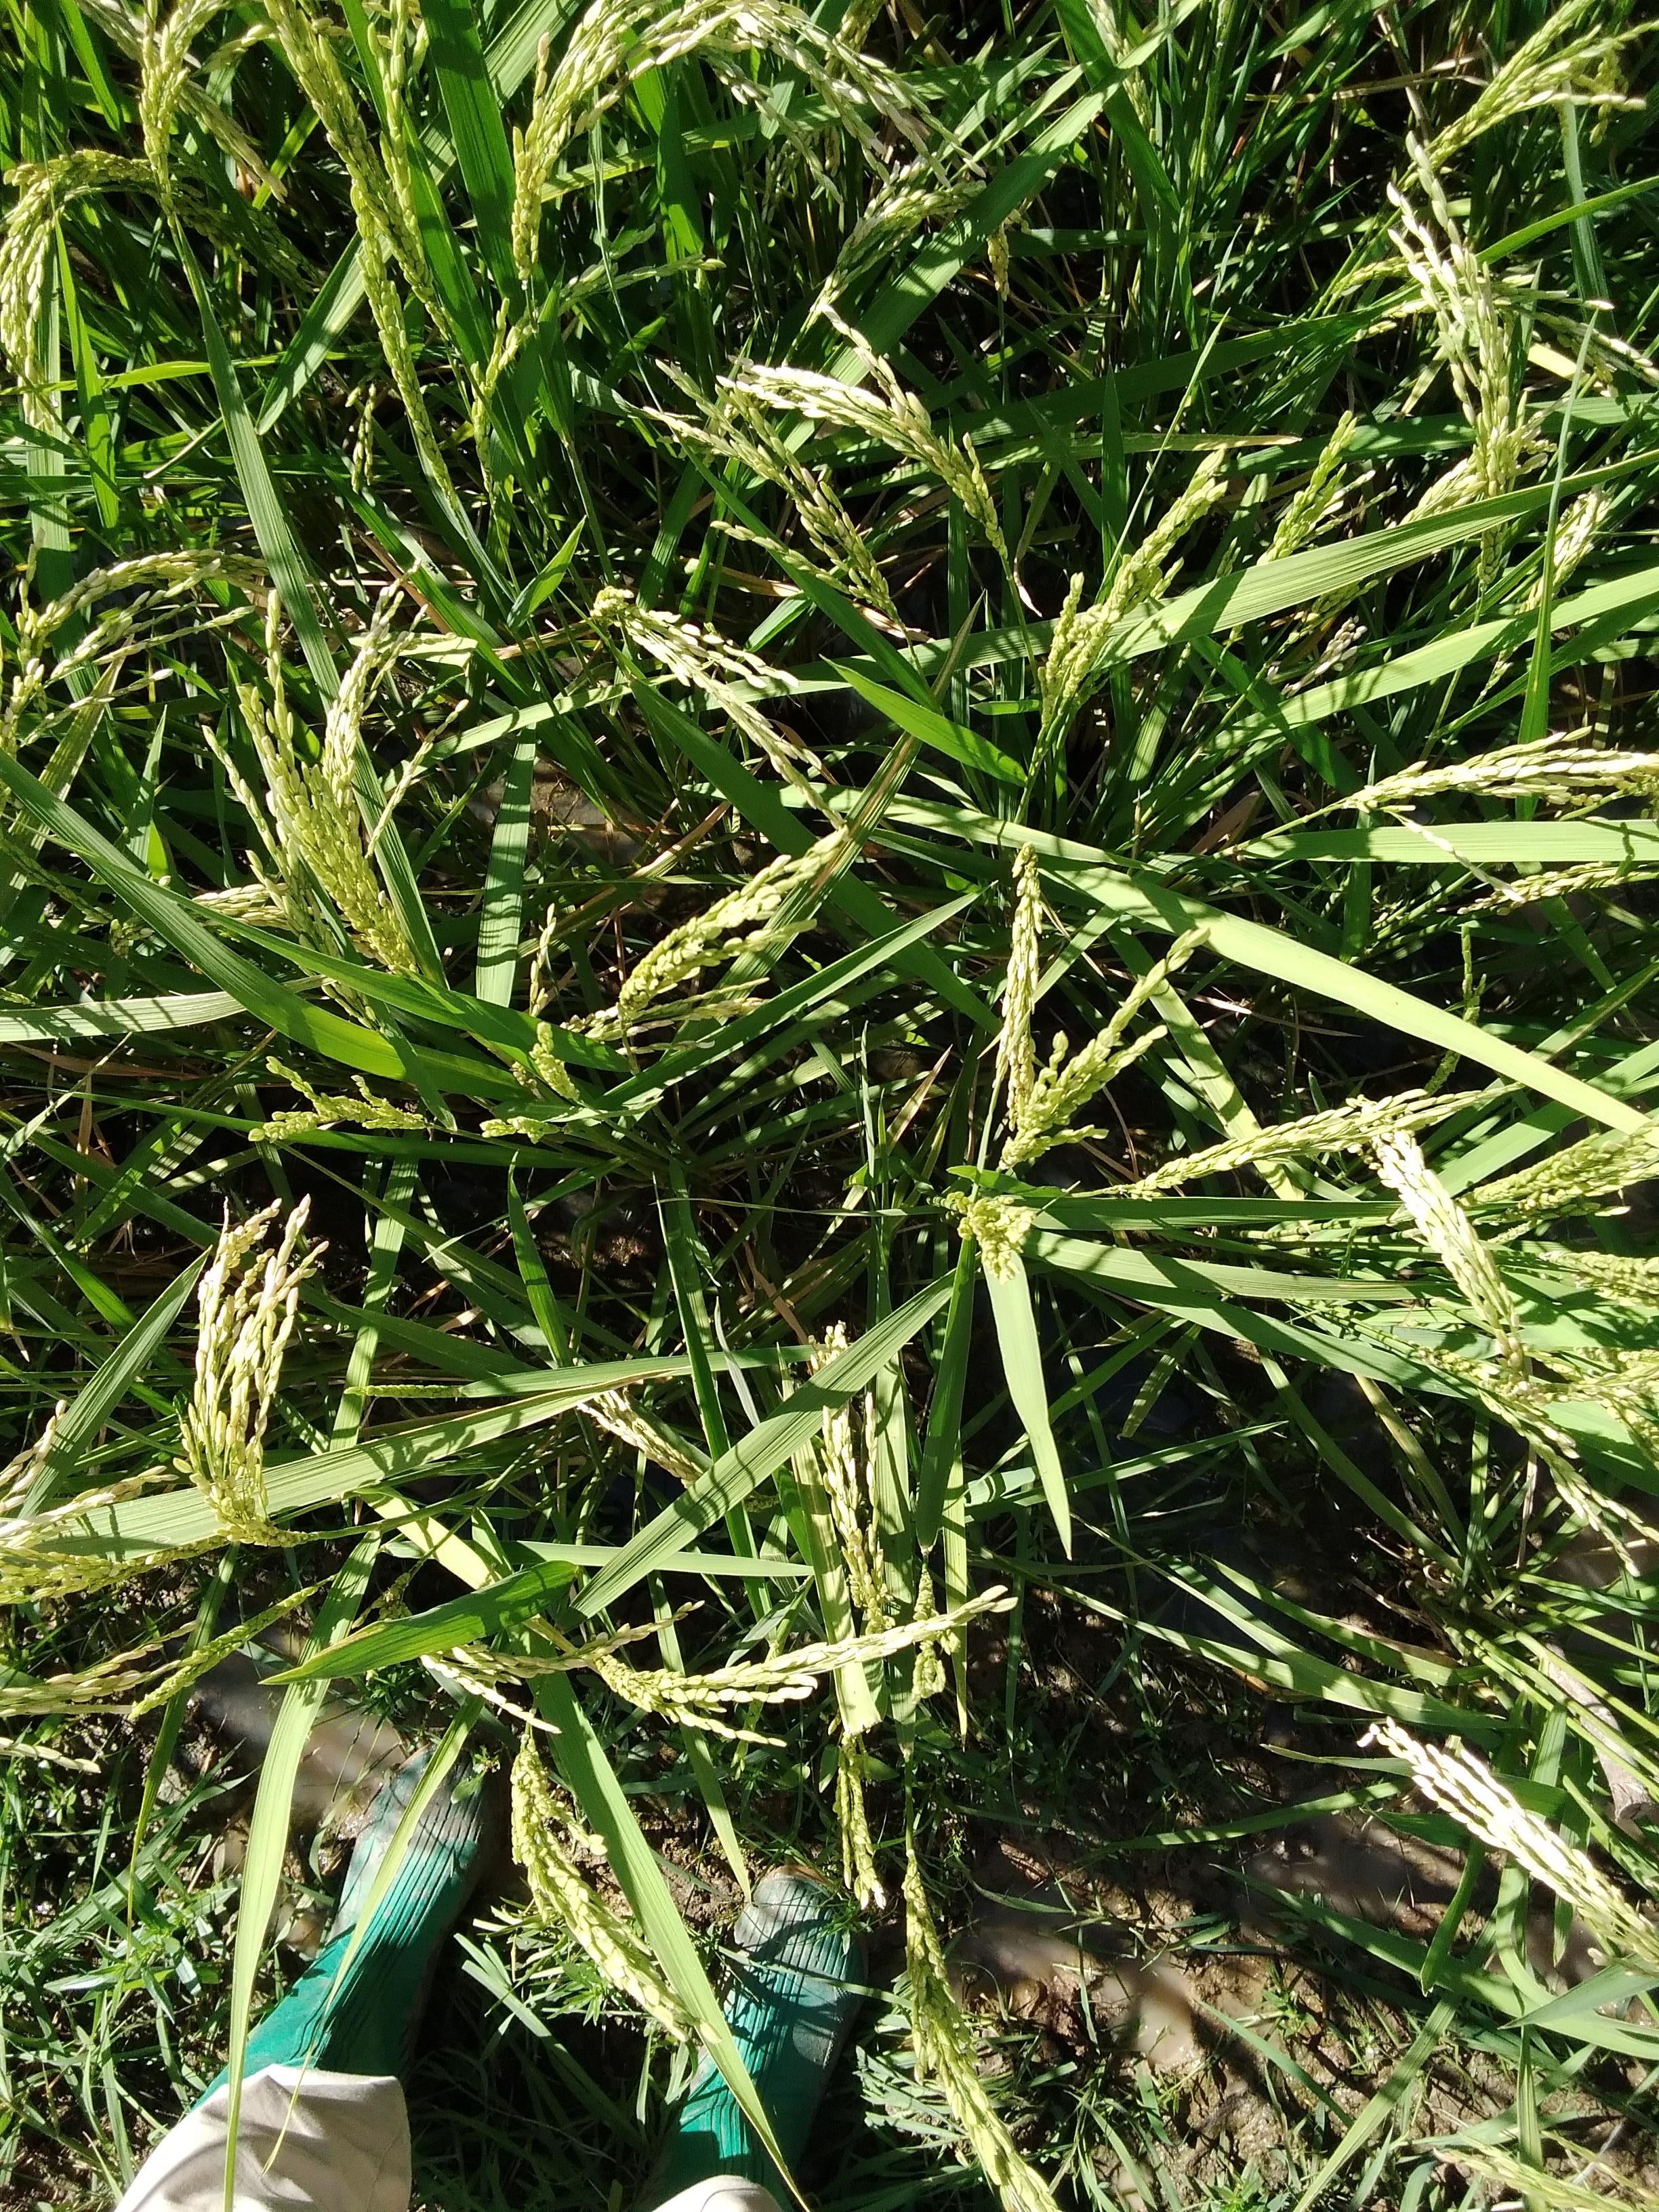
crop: rice
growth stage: ripe watery
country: Senegal
